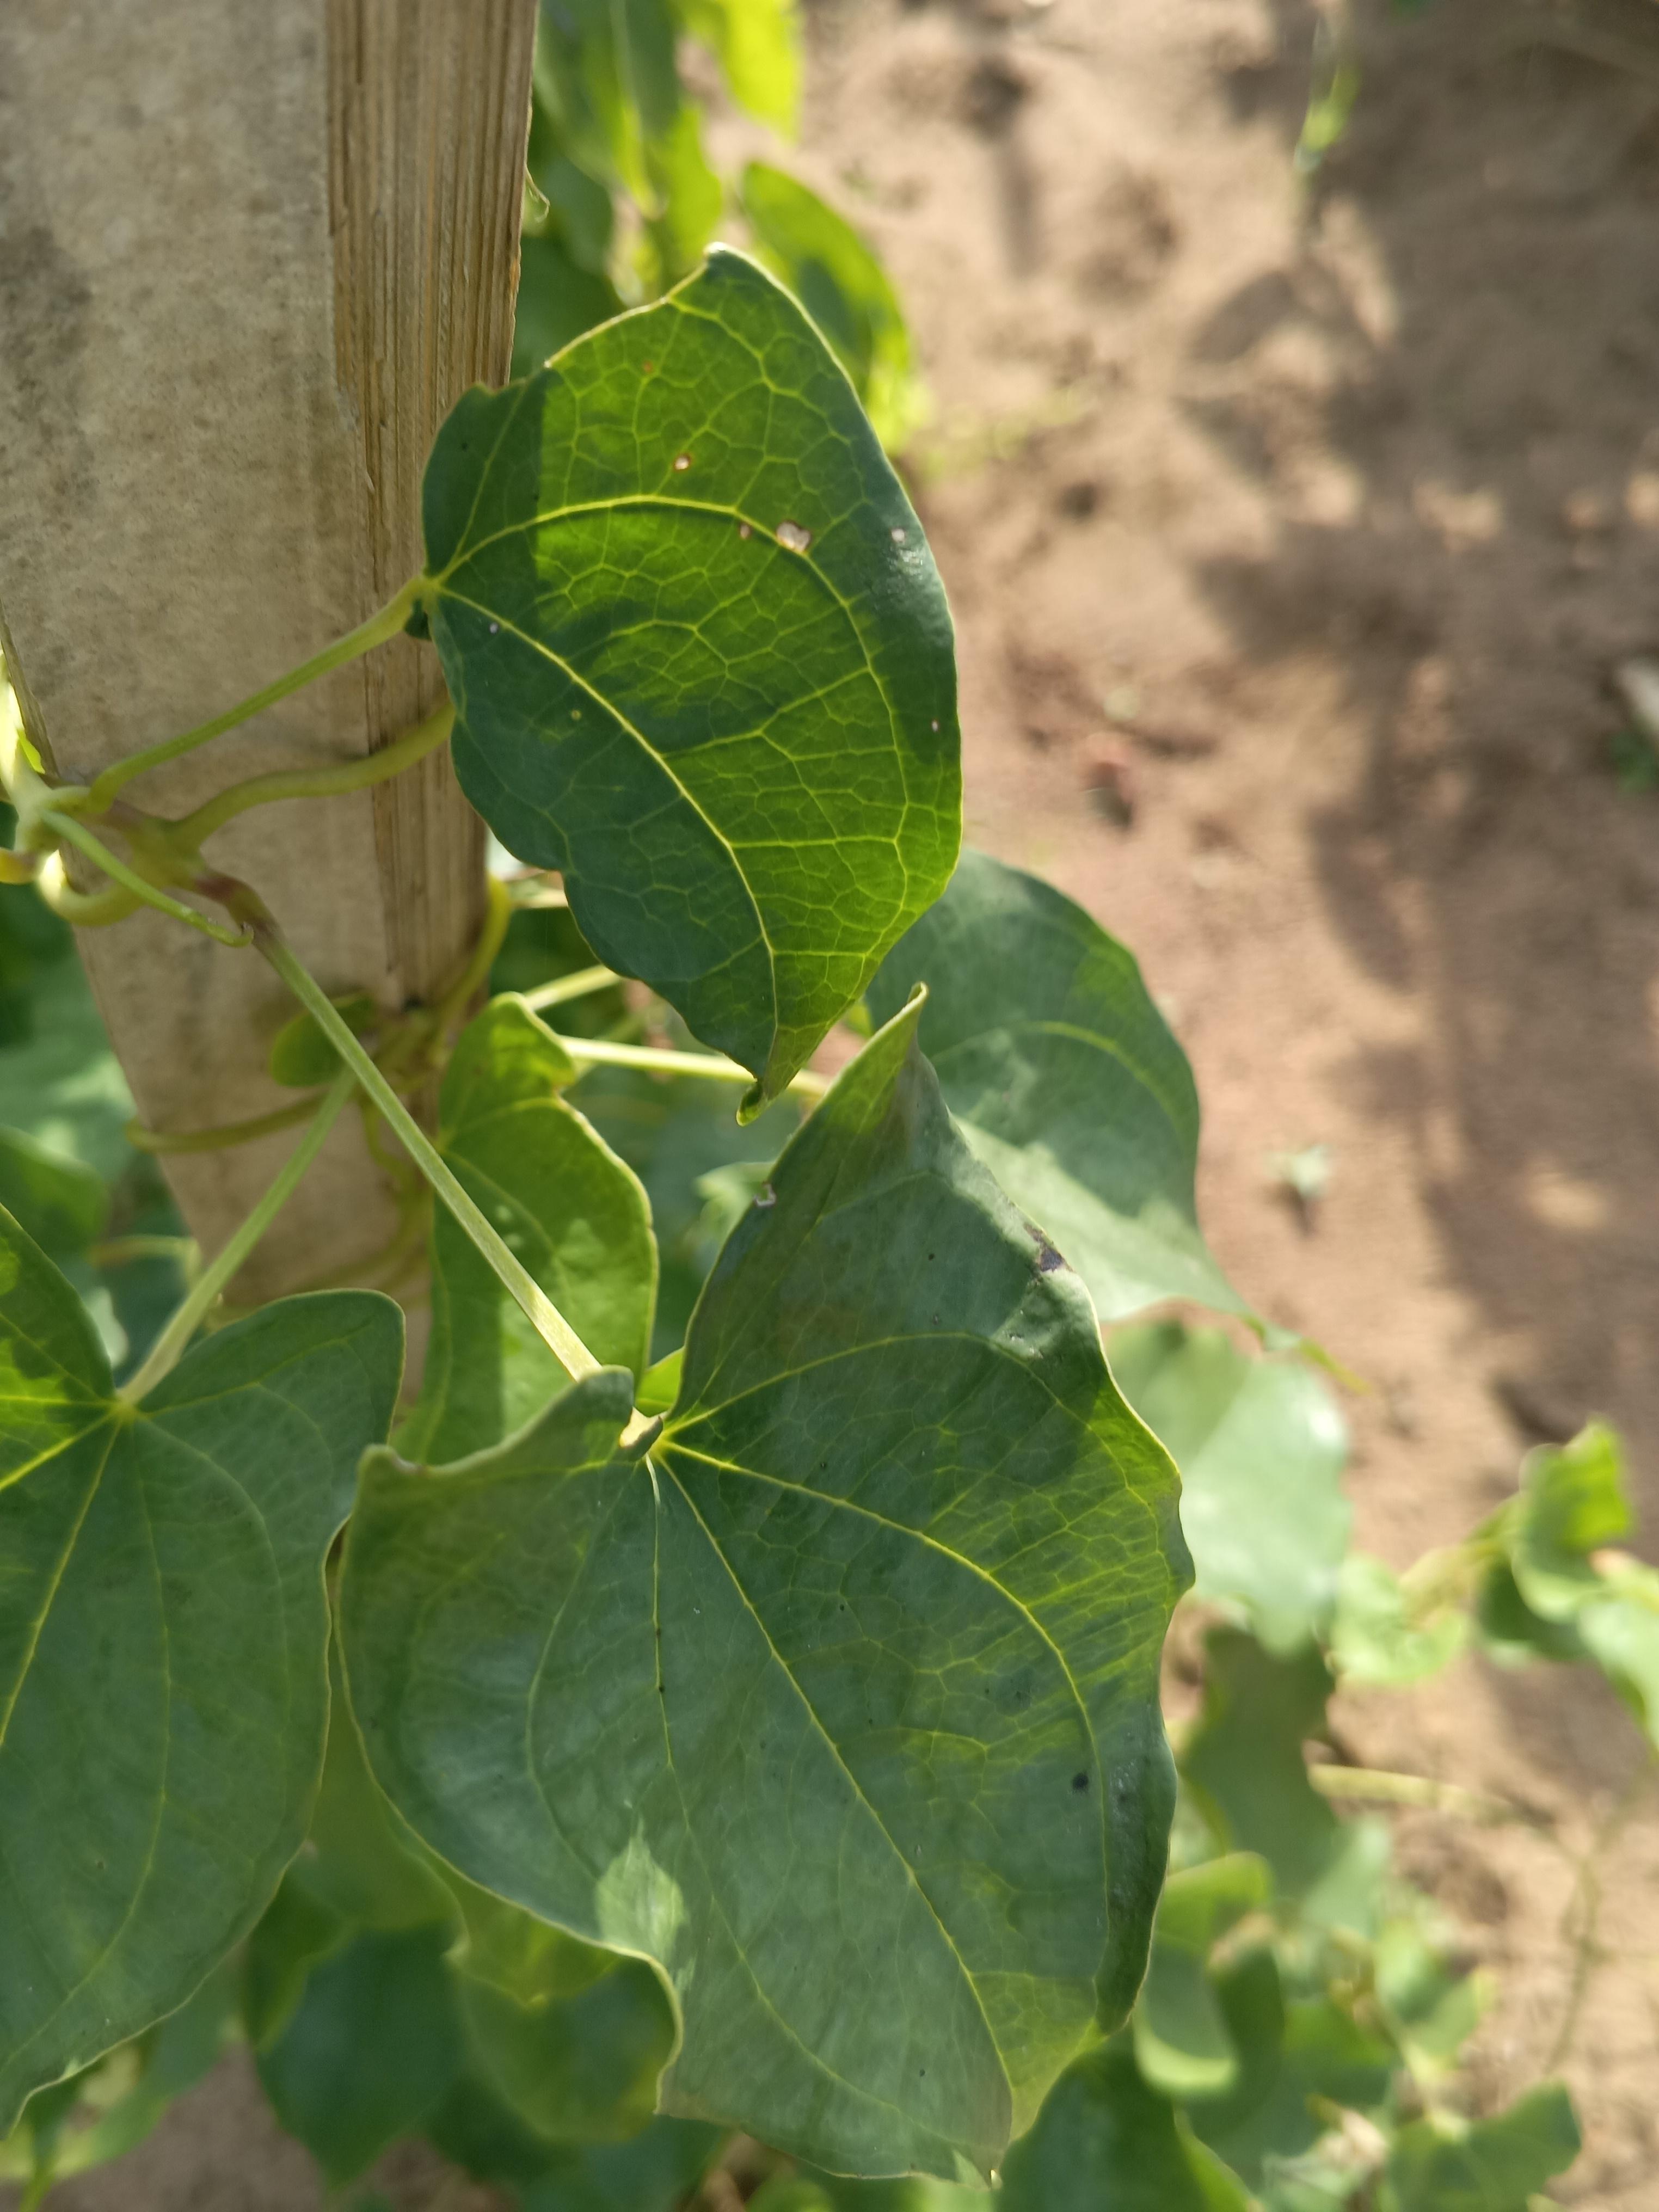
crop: yam
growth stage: maturity
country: Nigeria
